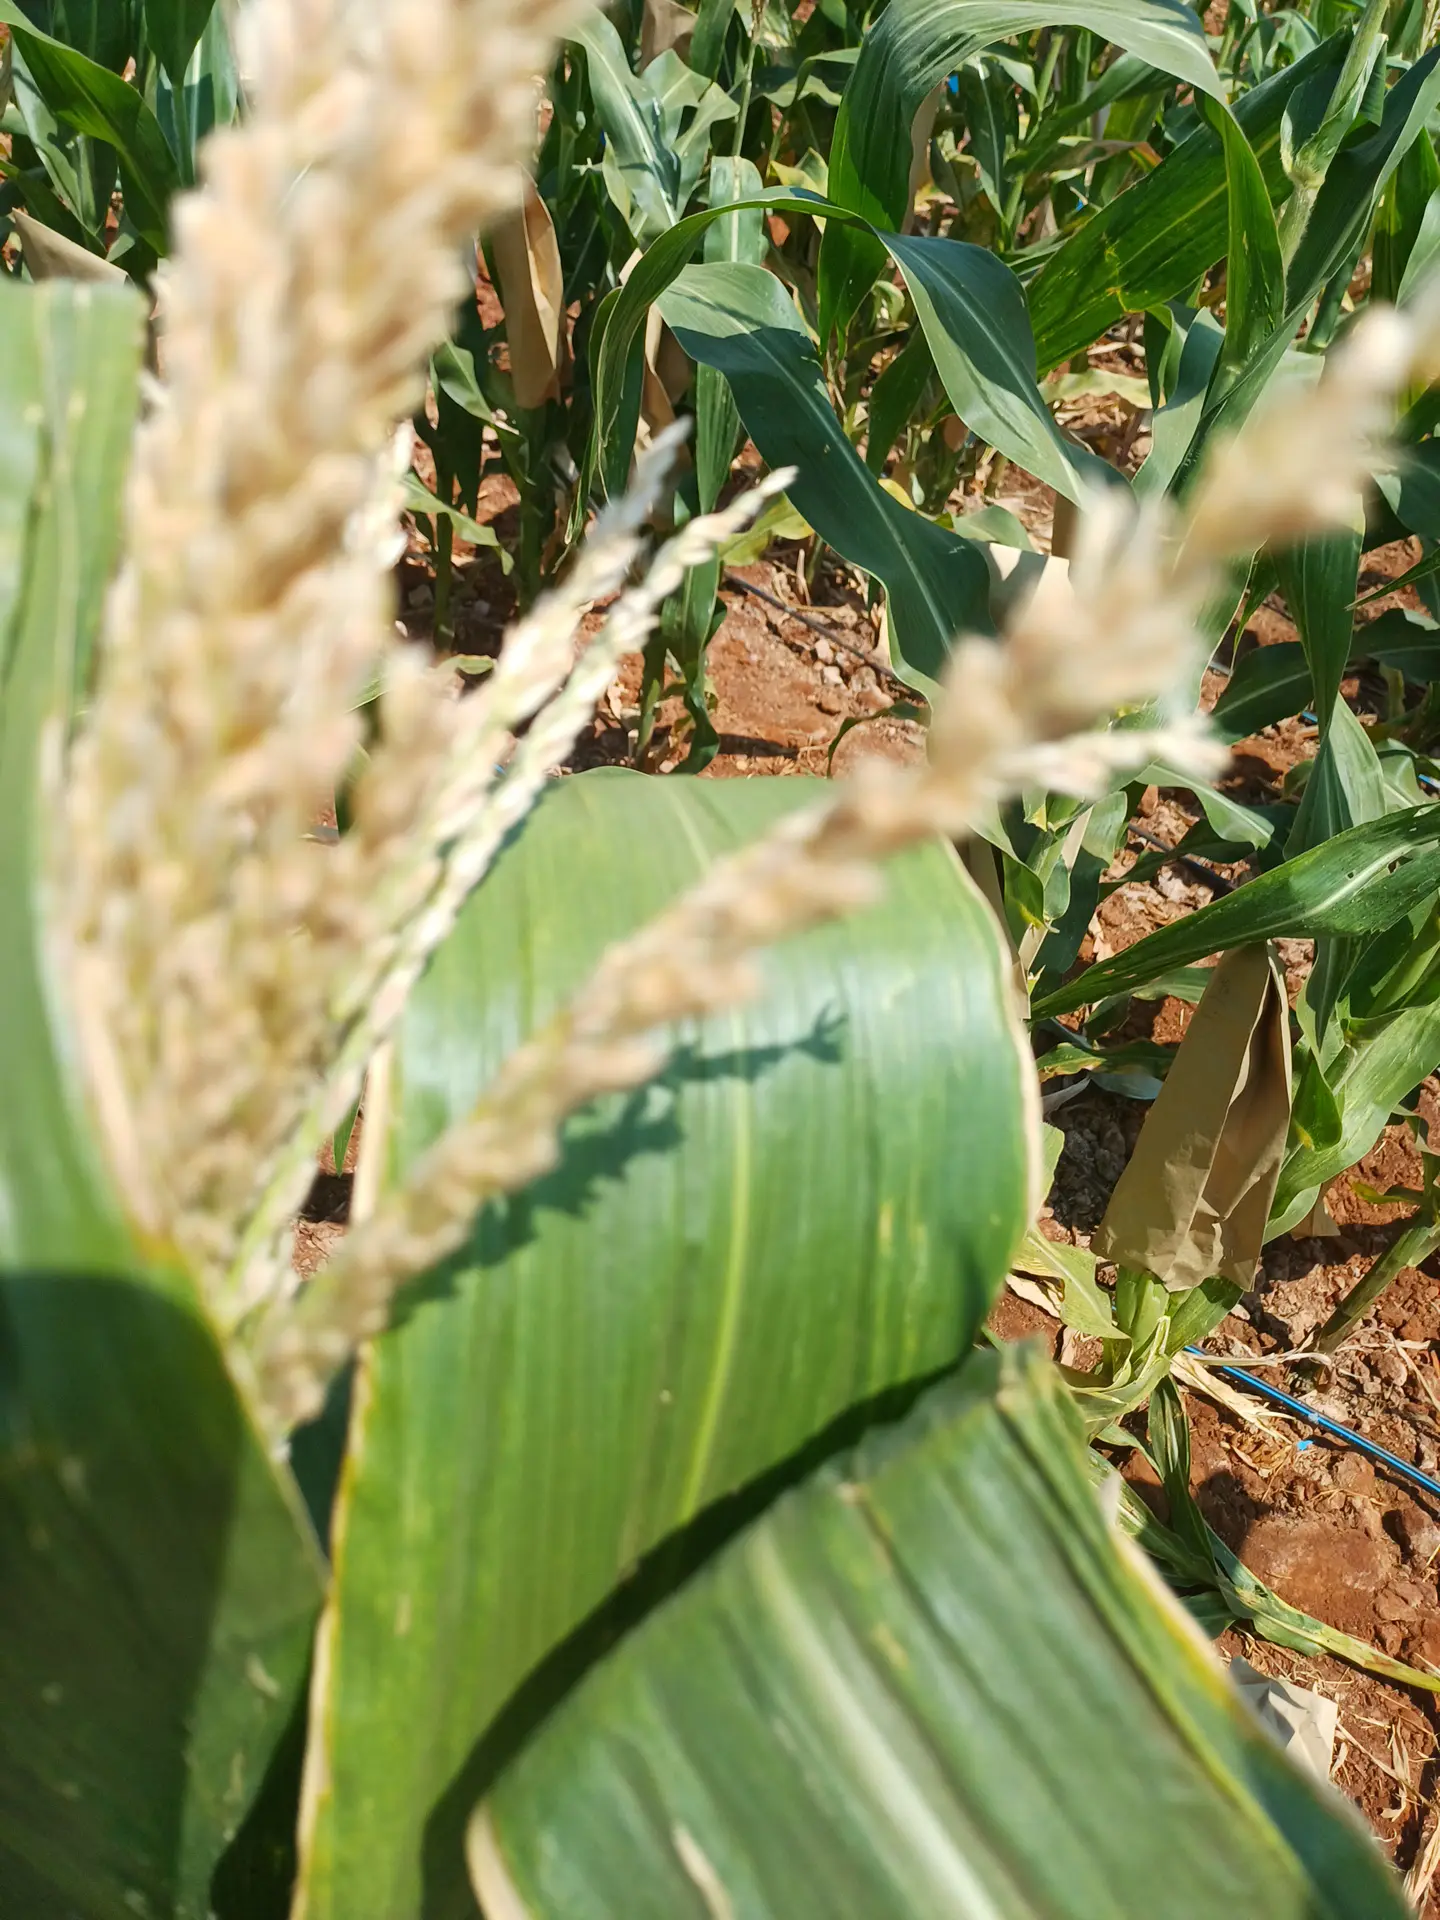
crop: maize
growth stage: flowering
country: Kenya
